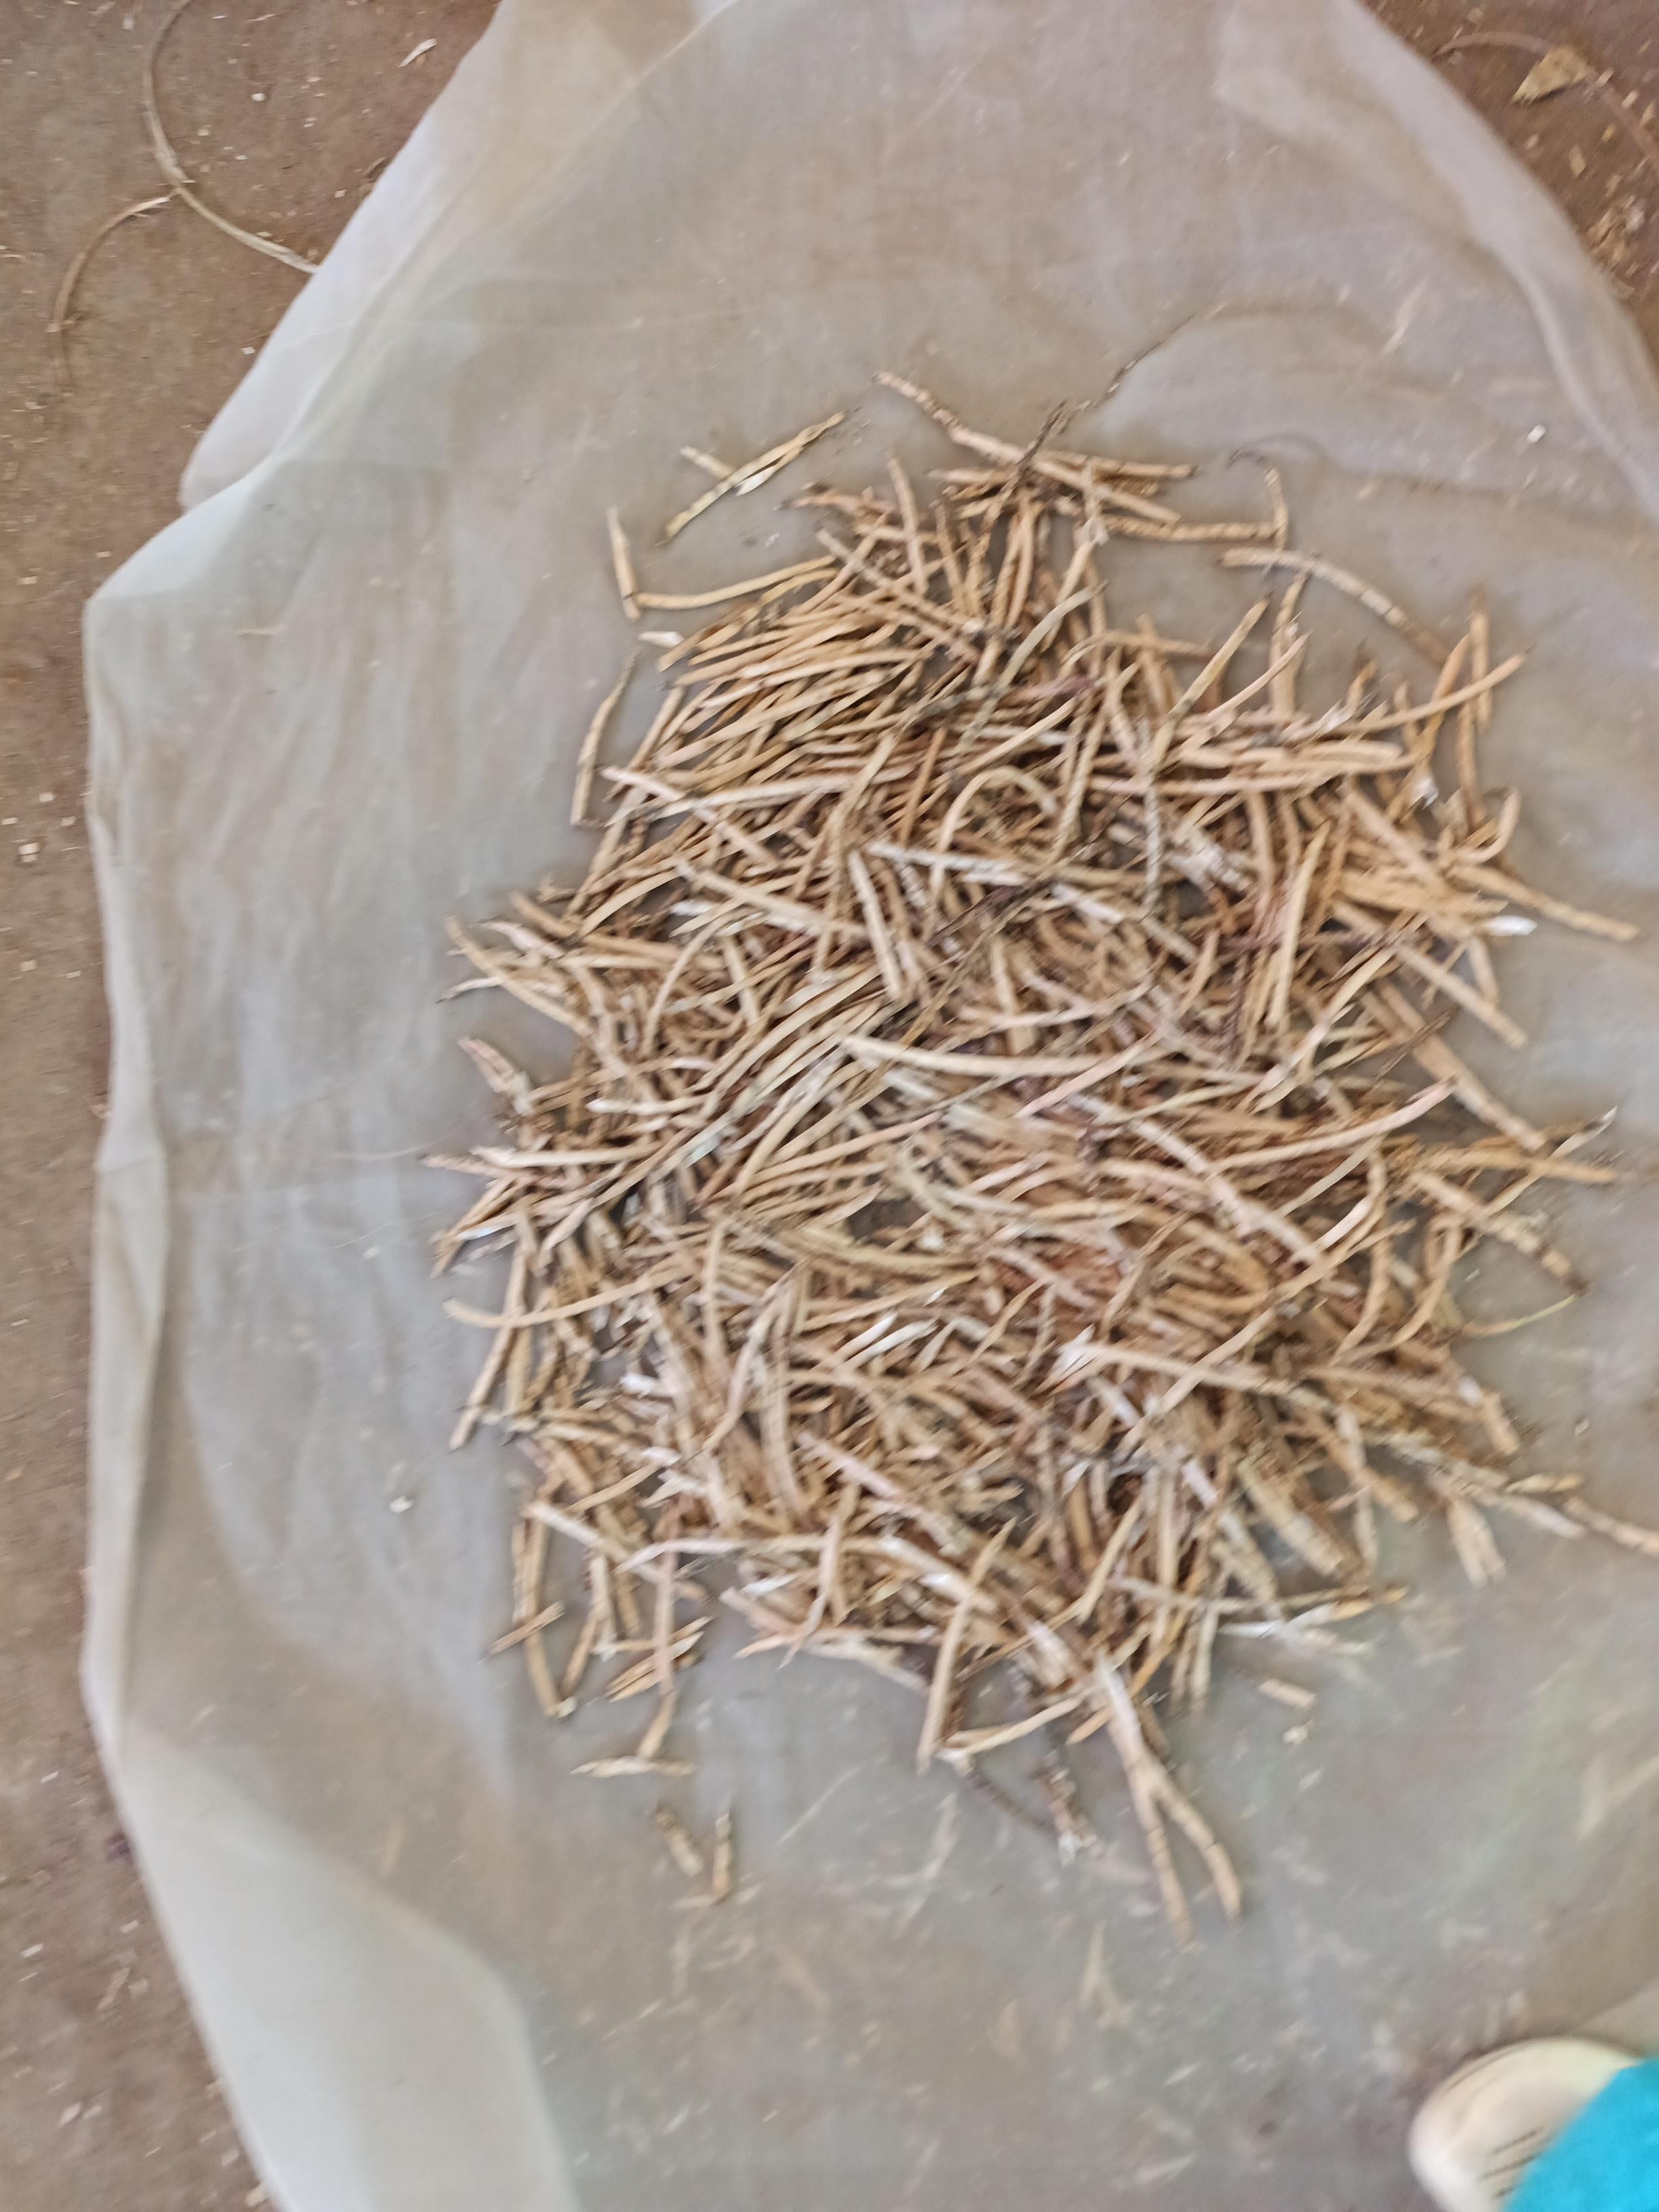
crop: cowpea
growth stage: harvest
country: Nigeria
